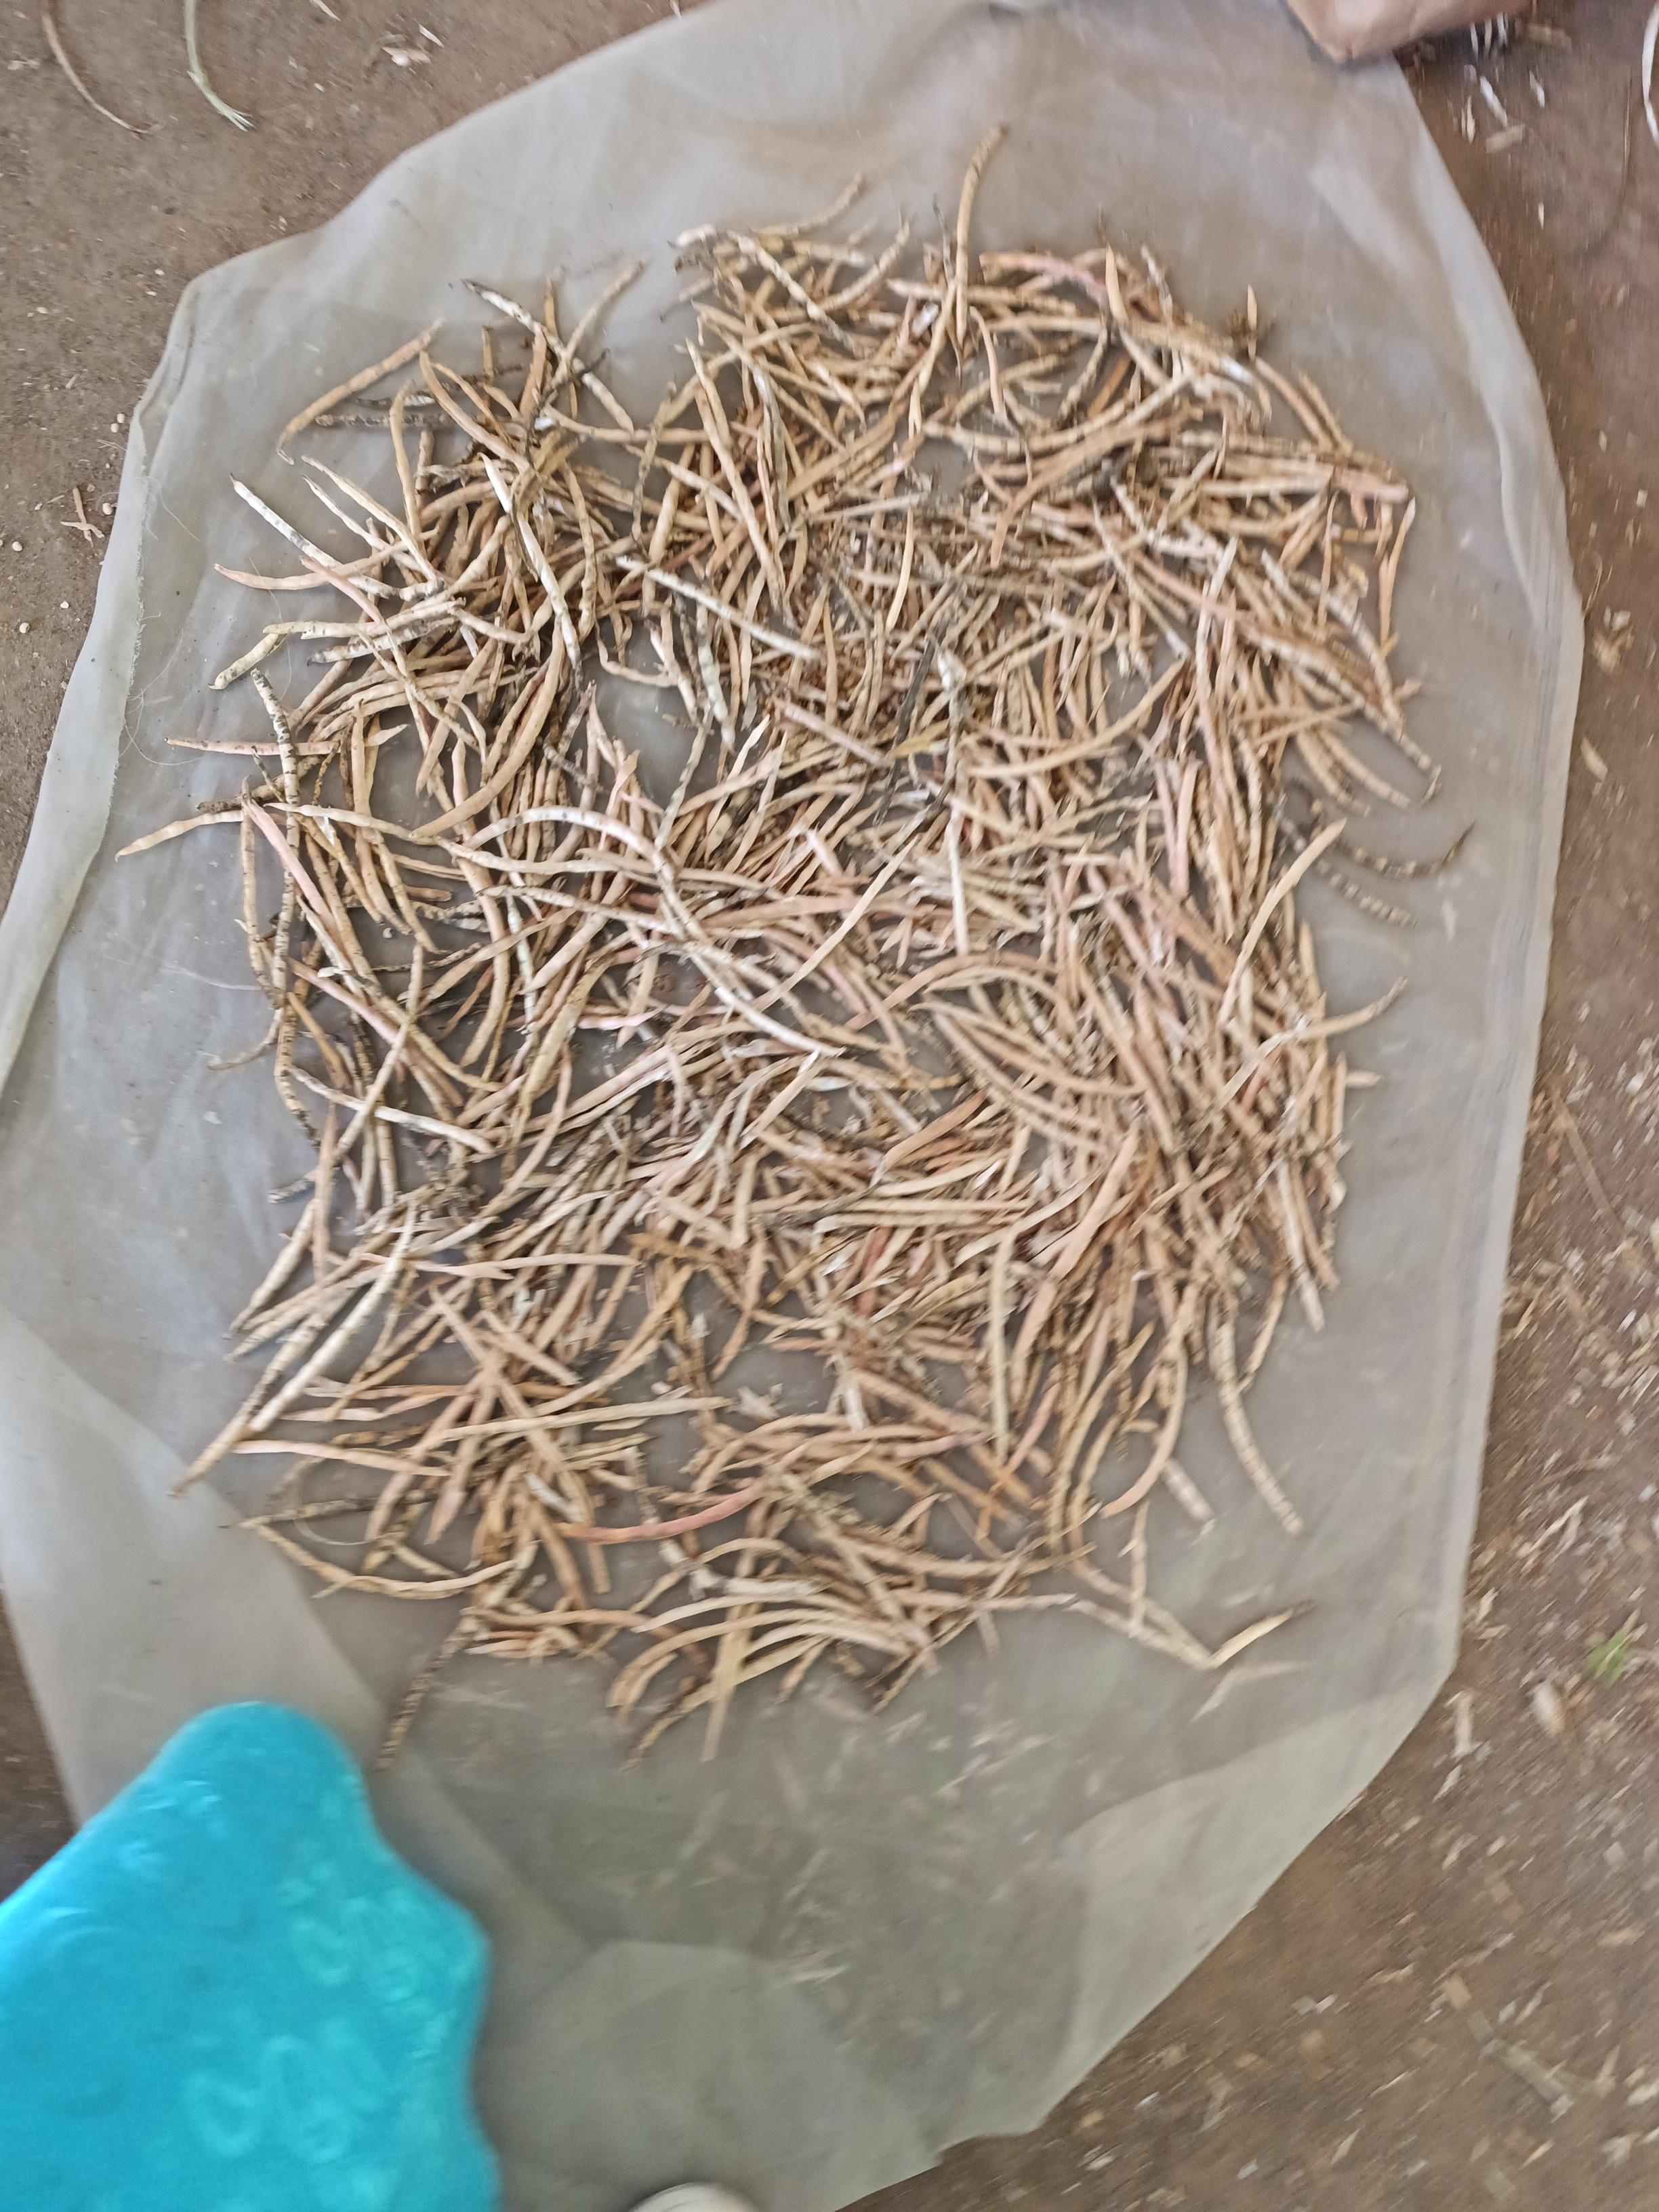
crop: cowpea
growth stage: harvest
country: Nigeria
